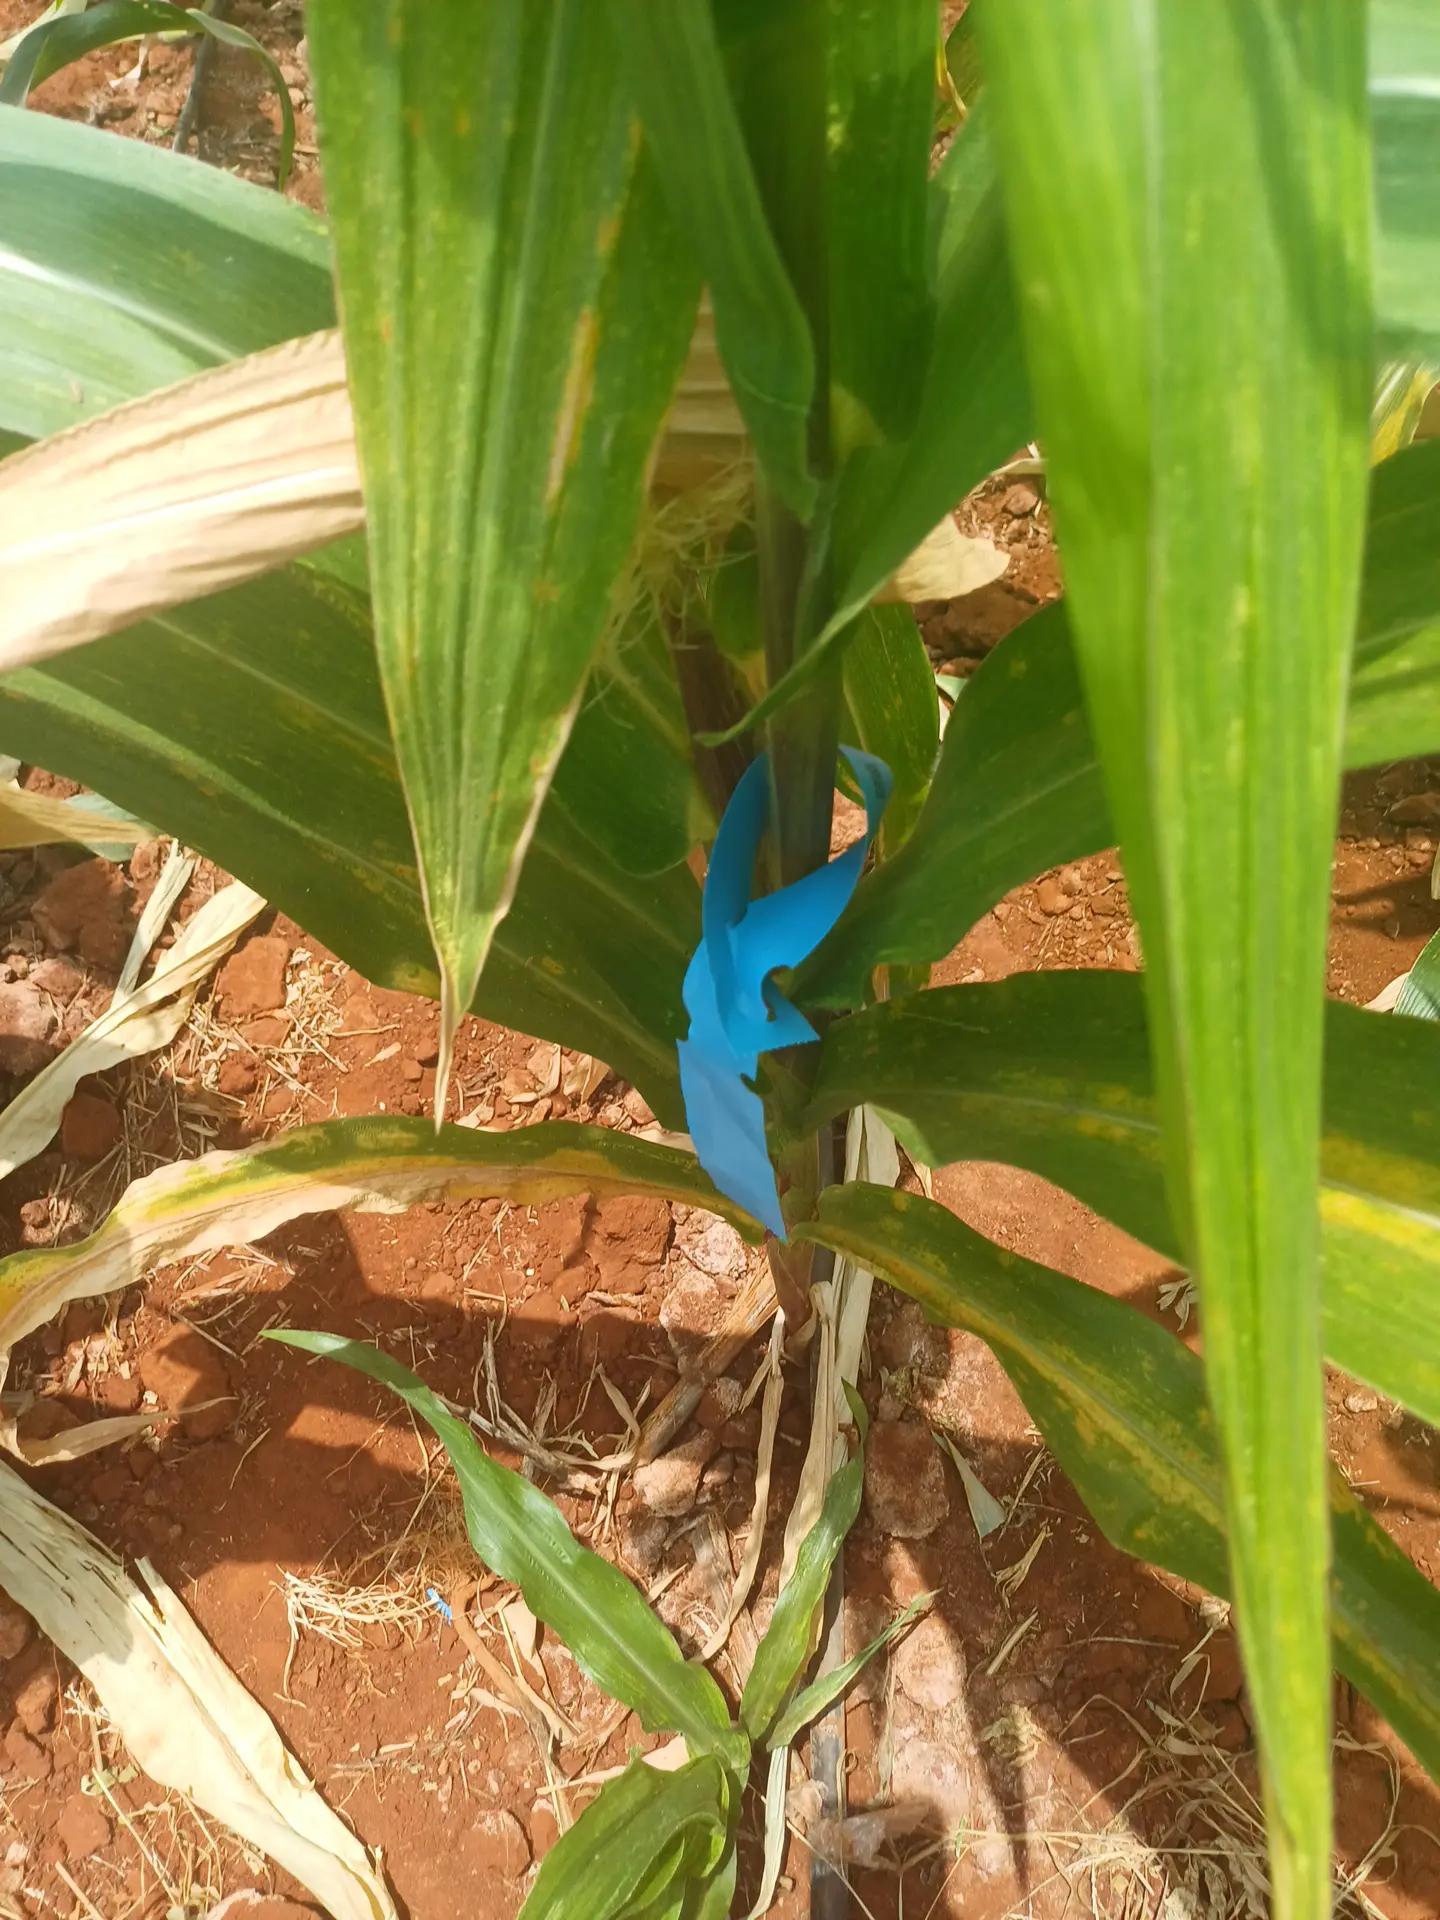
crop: maize
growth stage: flowering
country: Kenya
